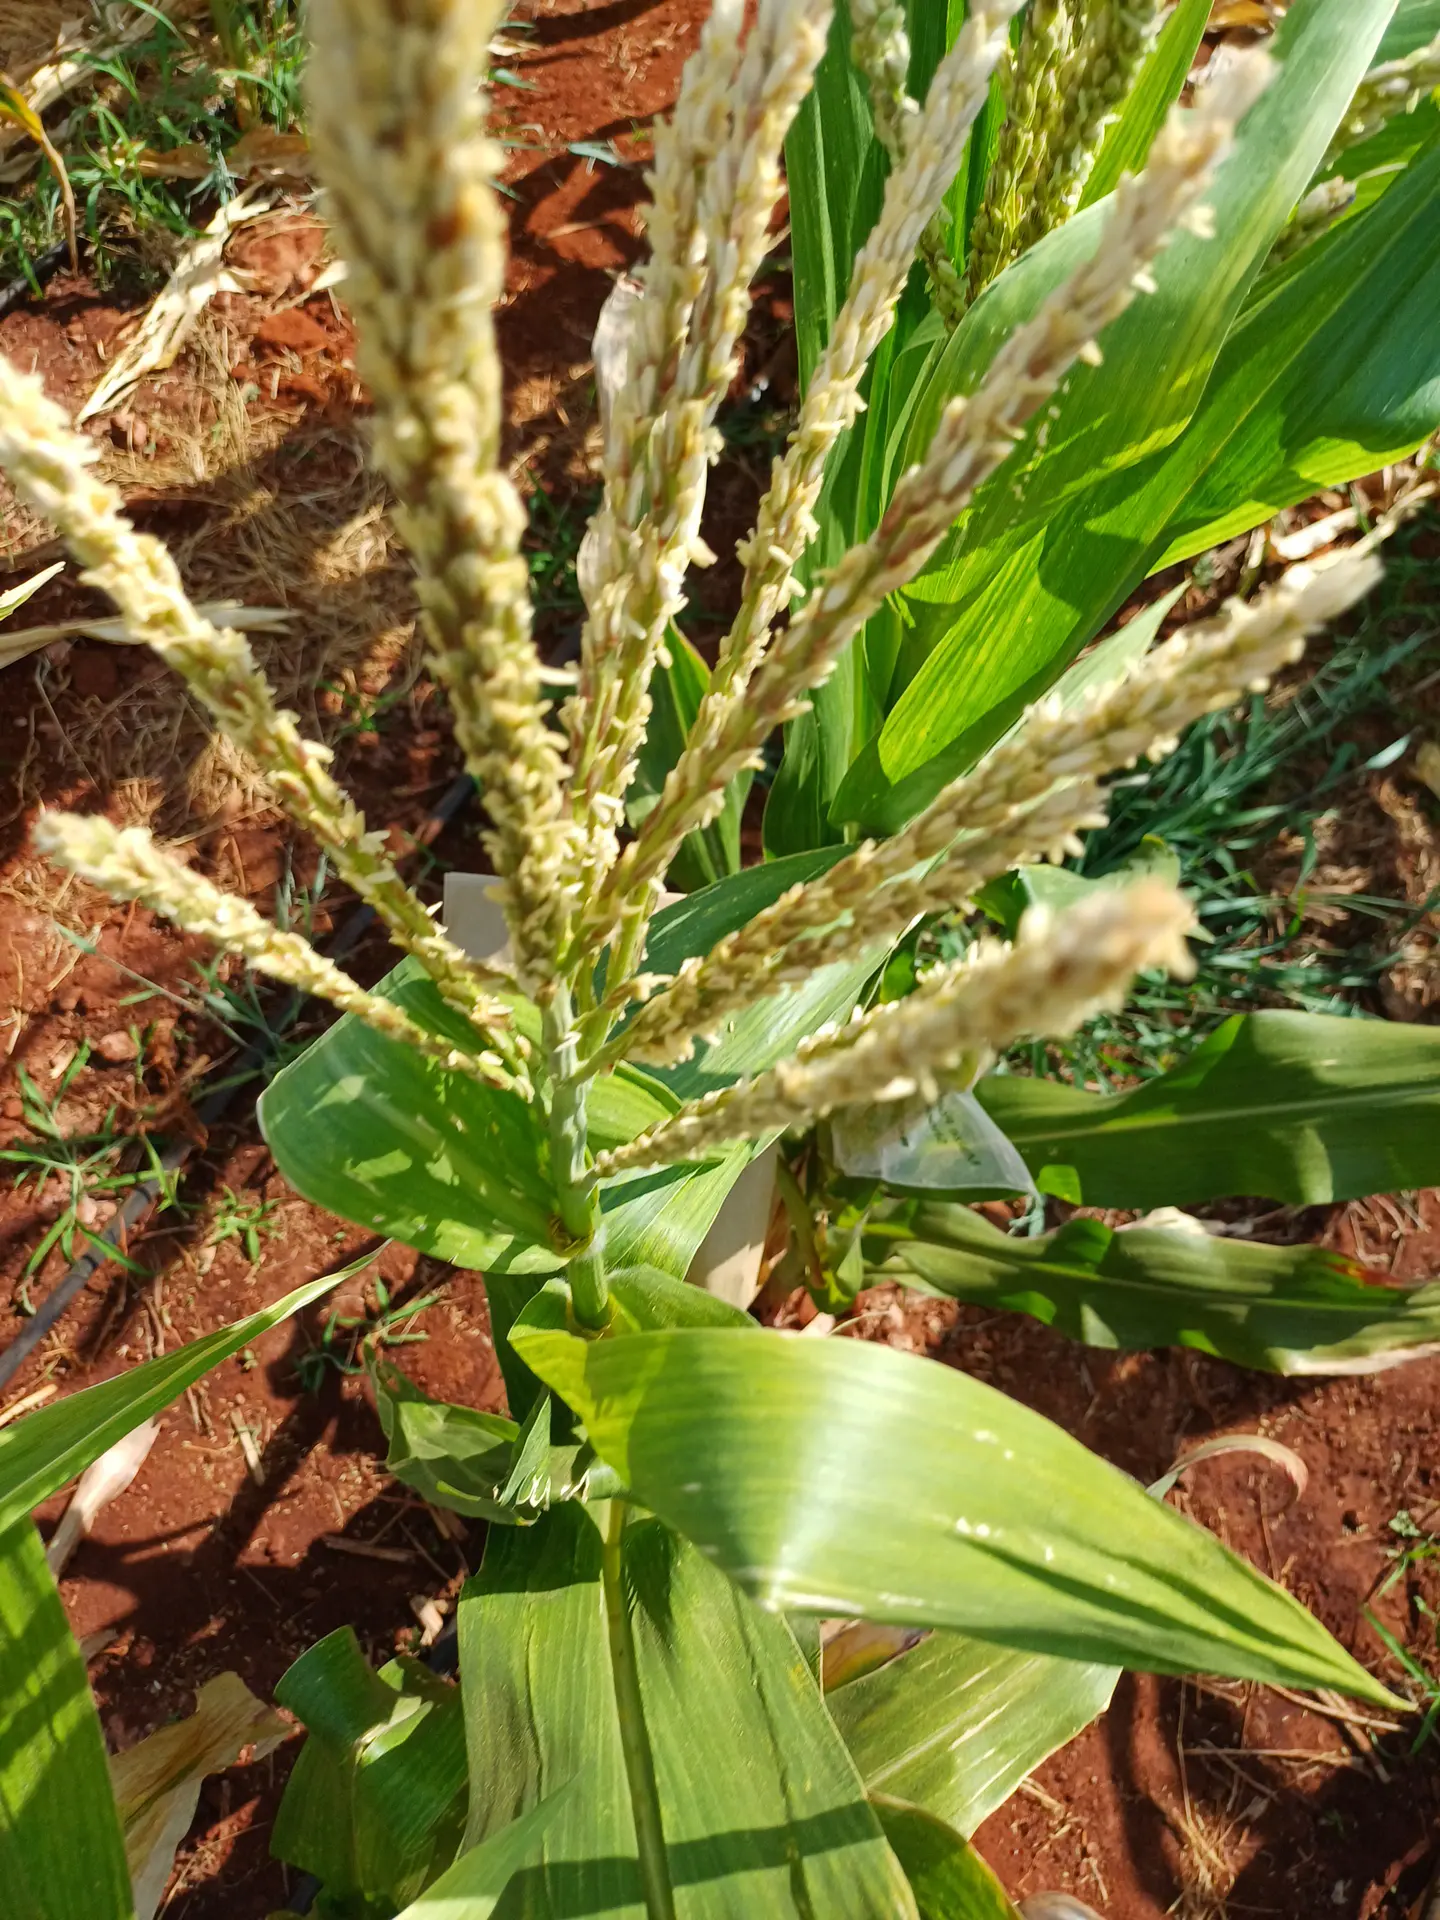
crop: maize
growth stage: flowering
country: Kenya
